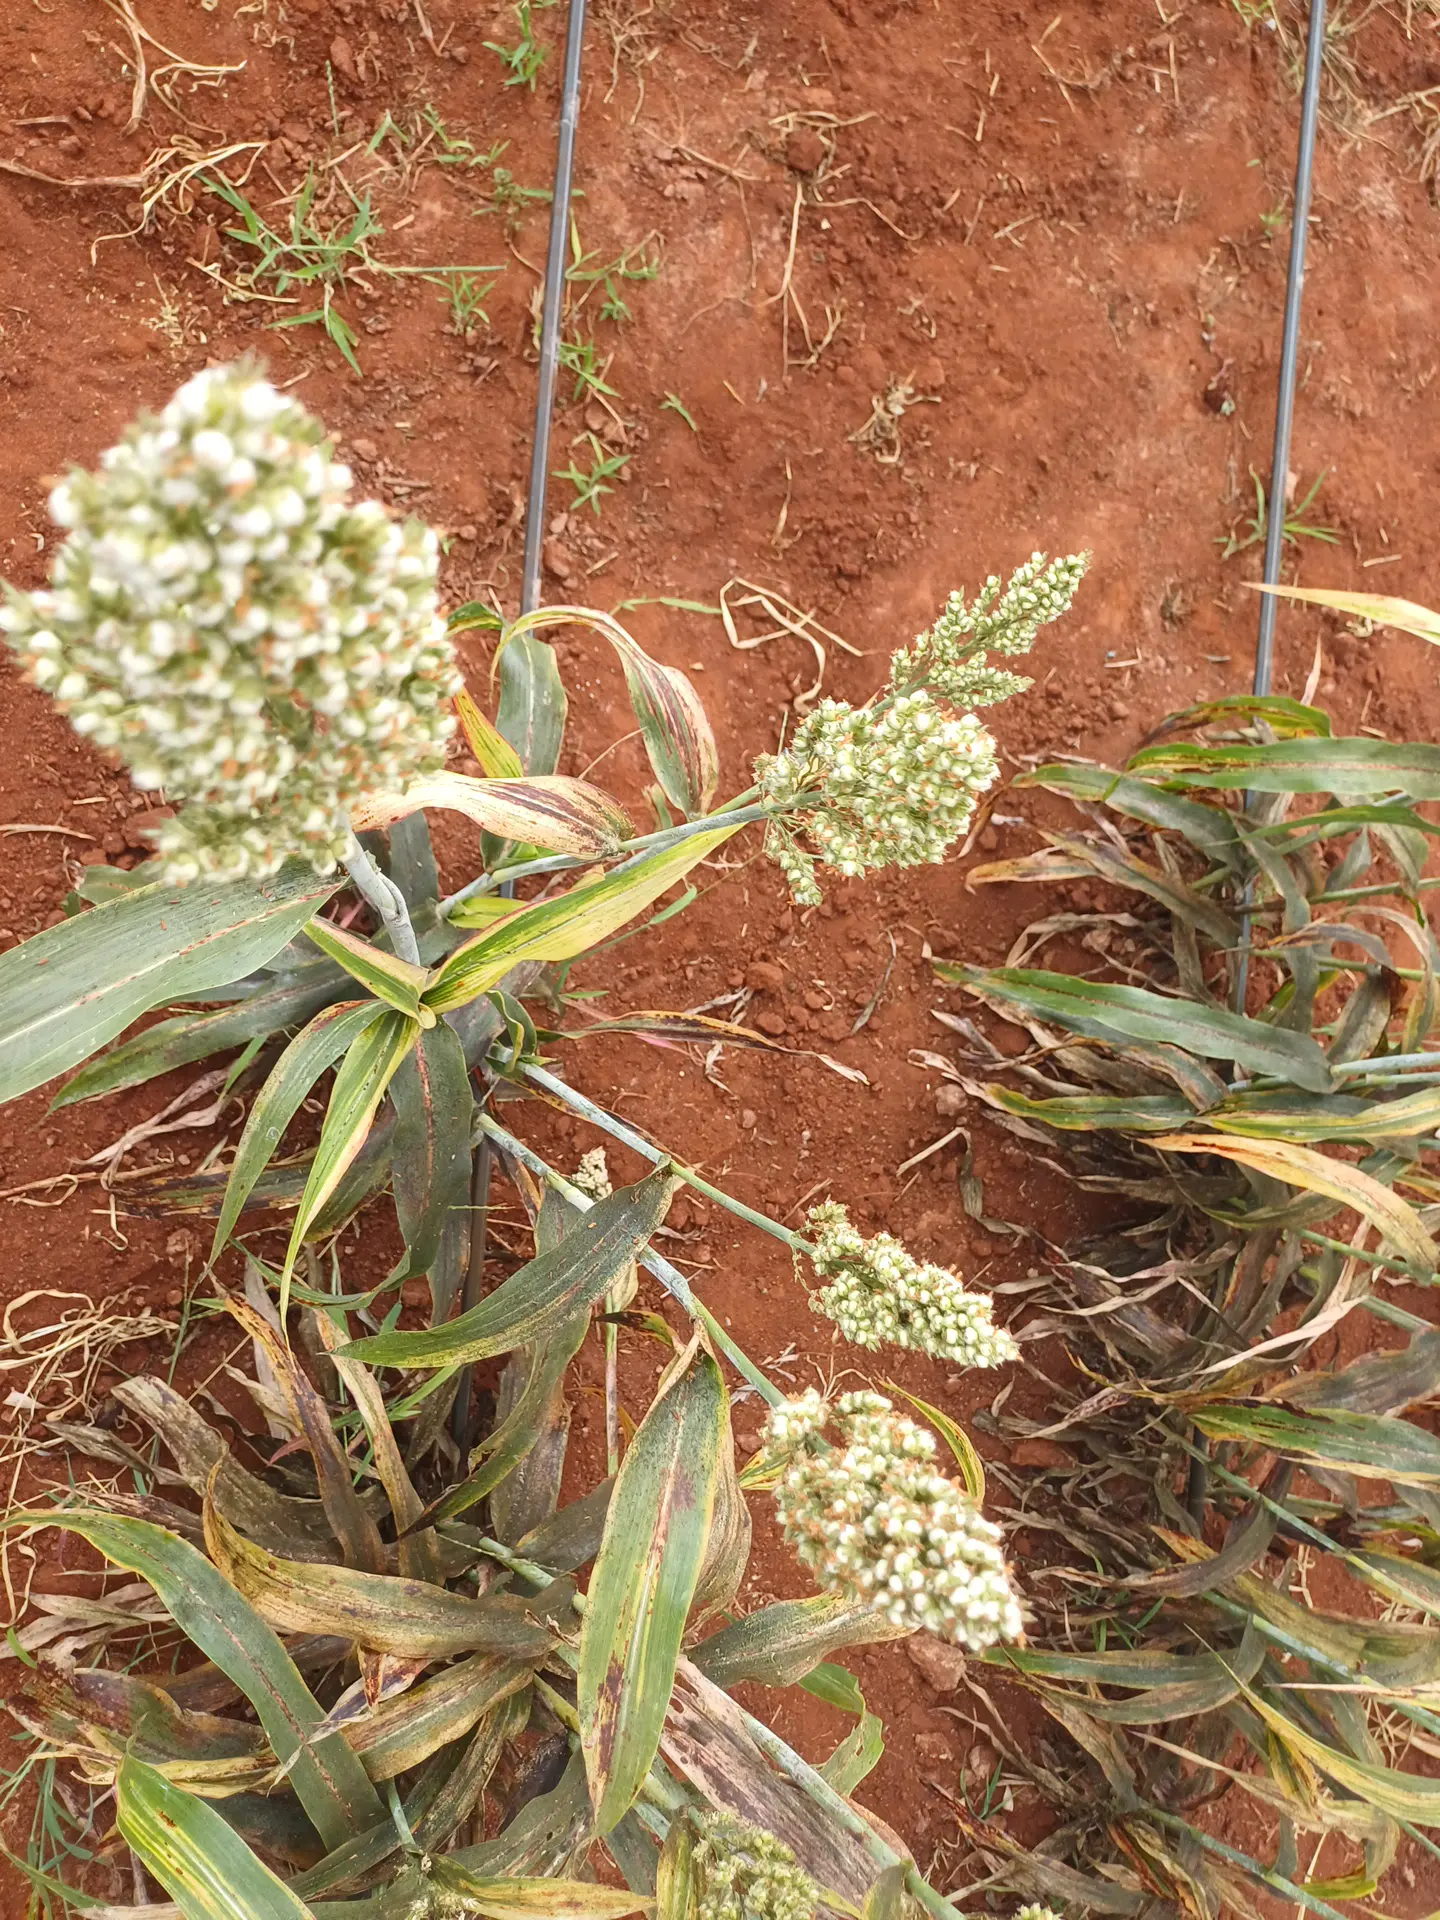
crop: sorghum
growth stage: filling grain
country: Kenya
